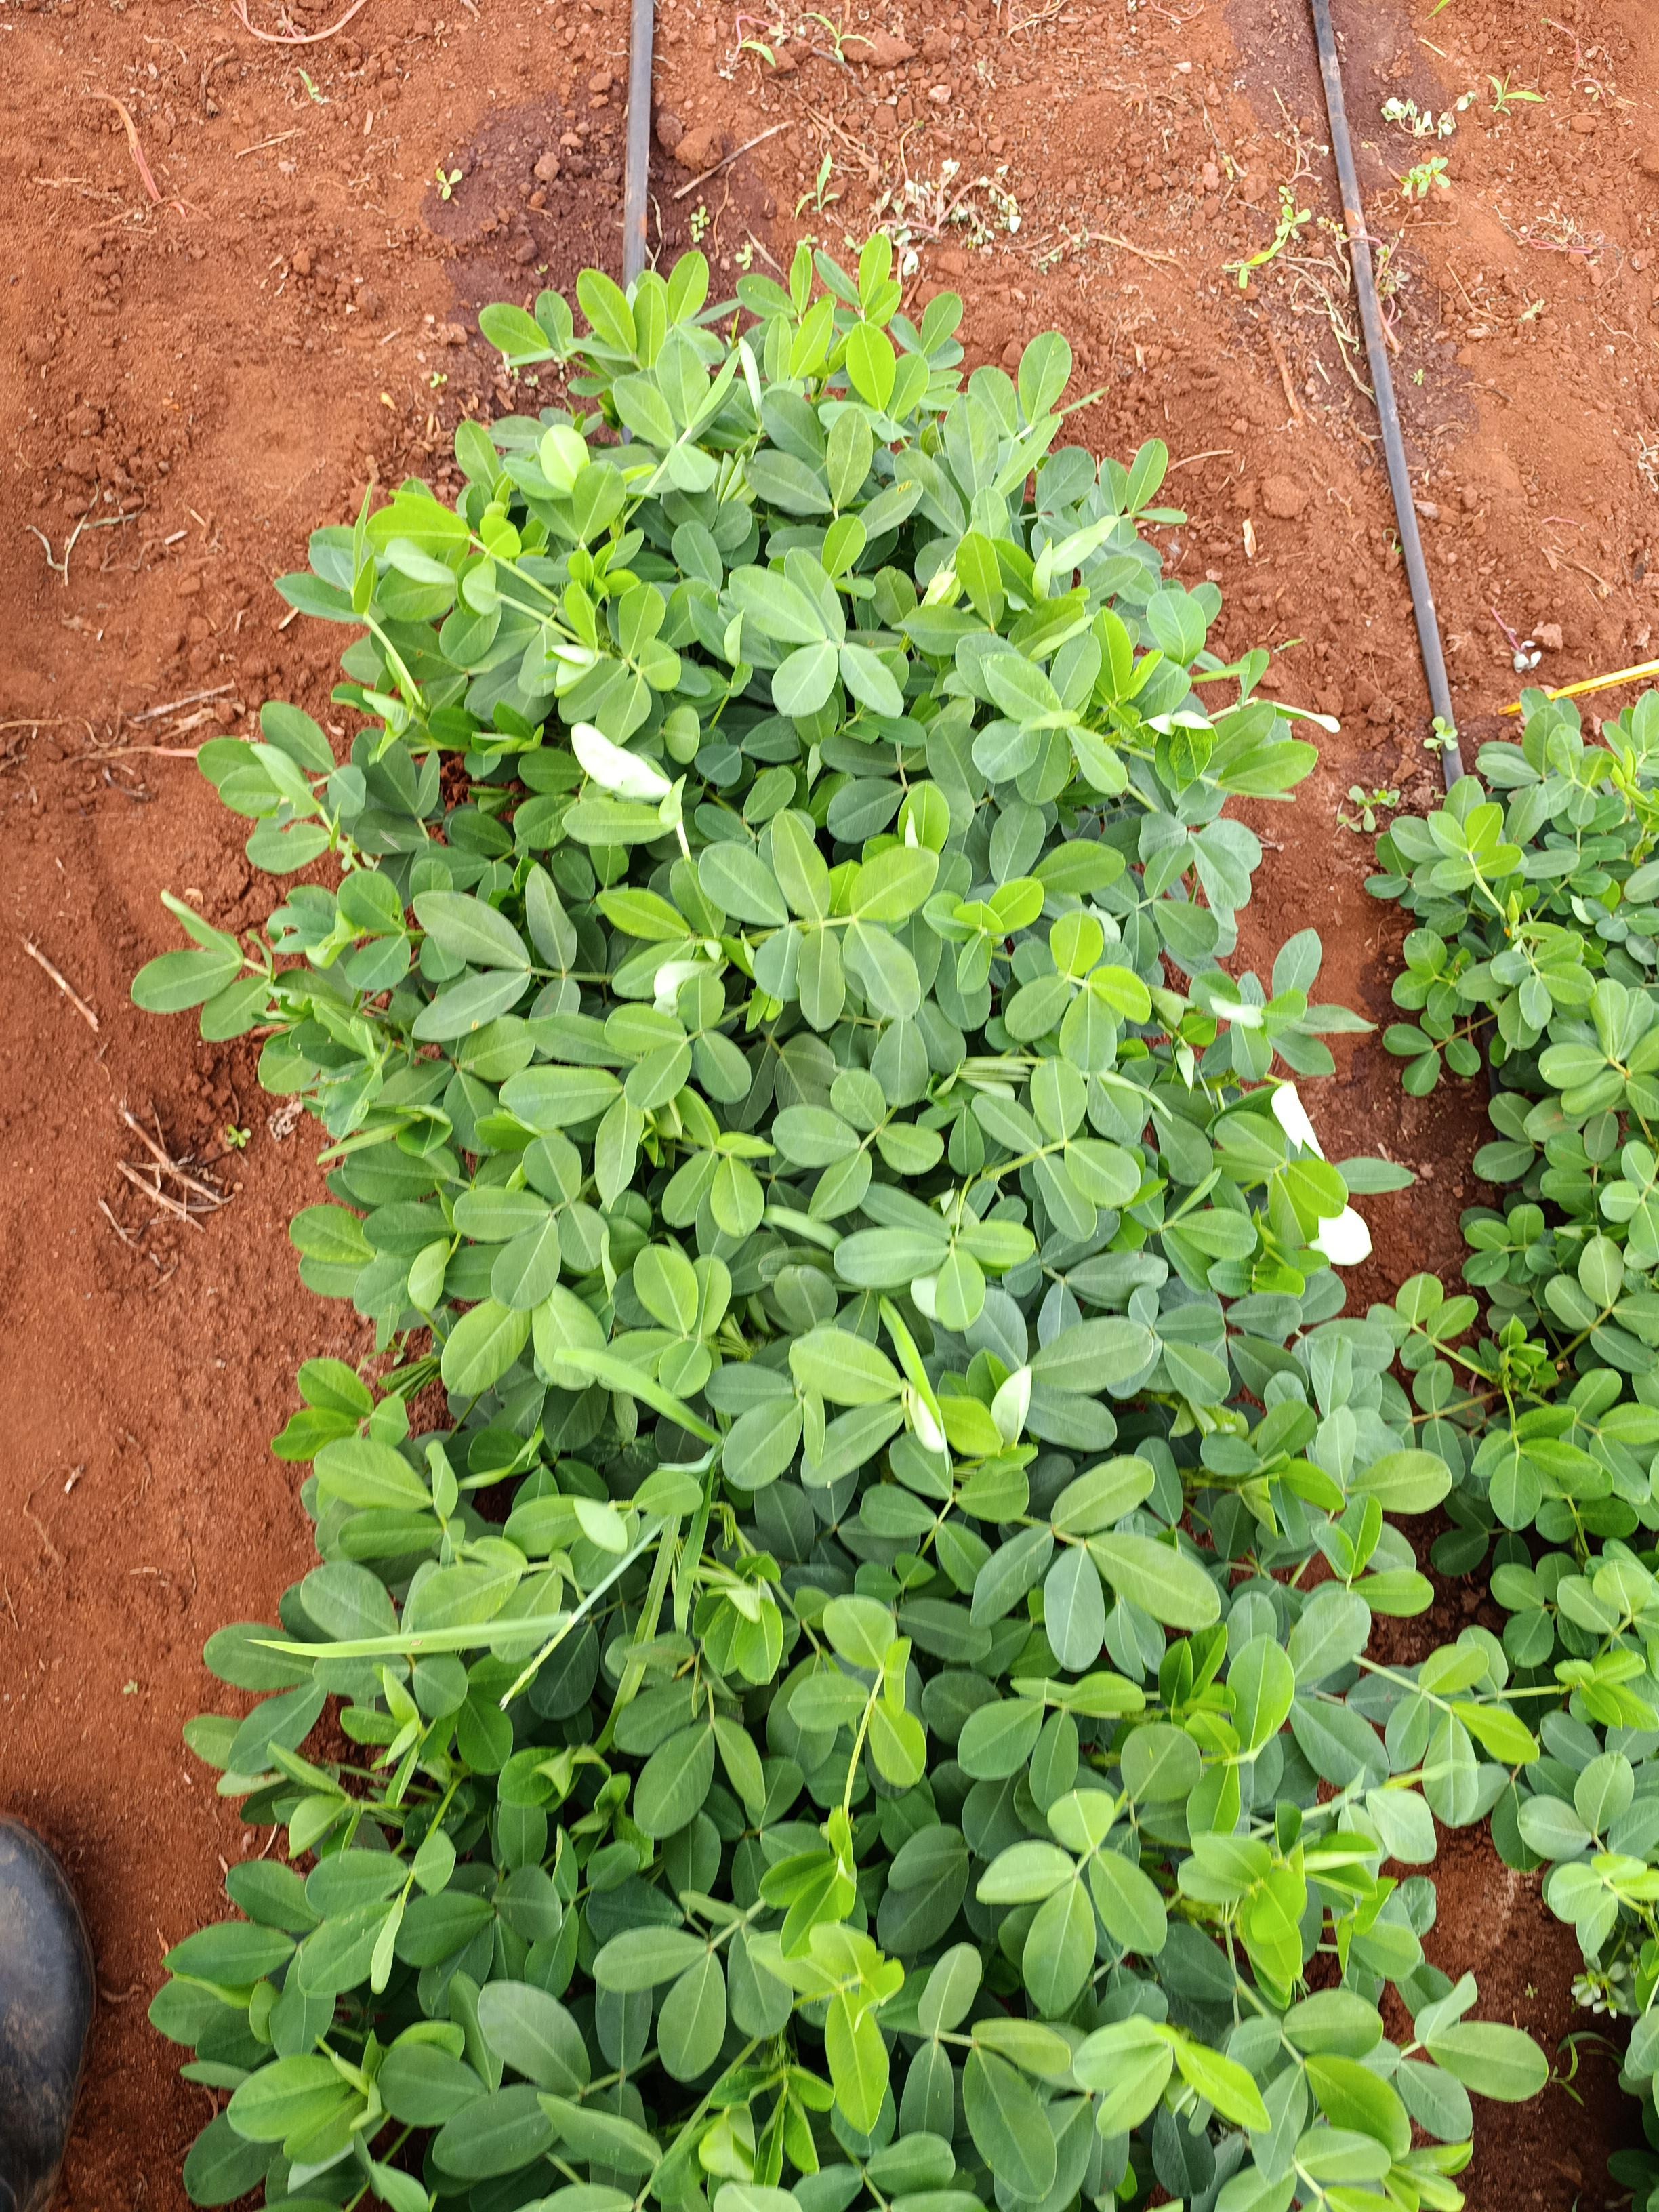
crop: groundnut
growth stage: flowering
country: Kenya
